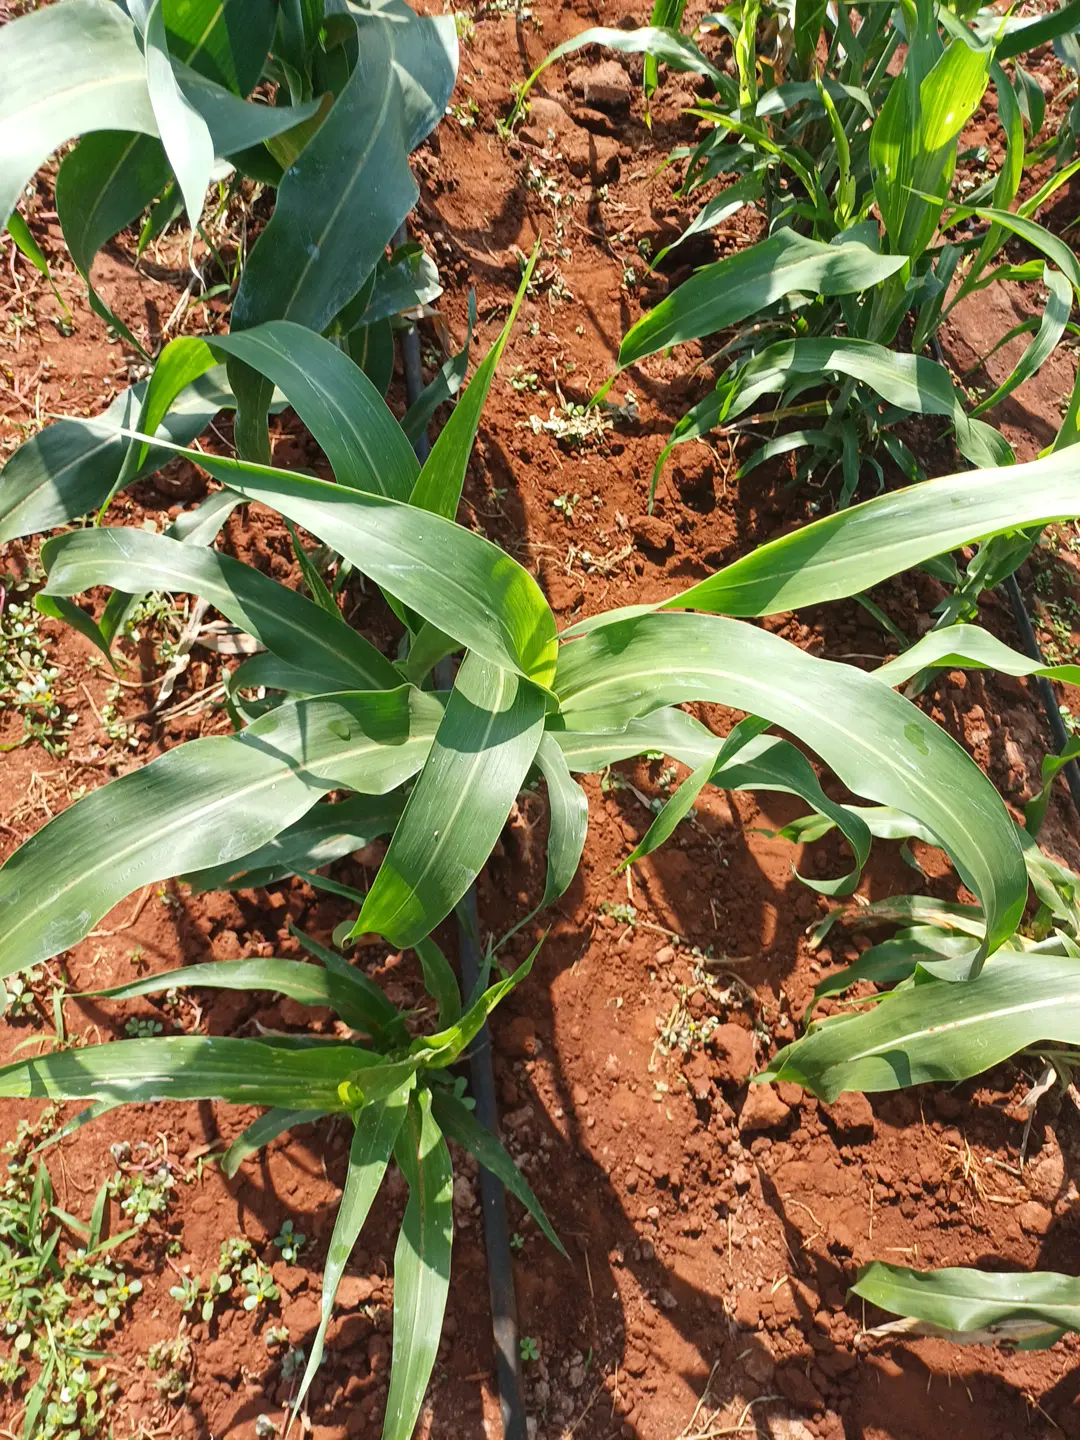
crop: sorghum
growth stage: vegetative
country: Kenya
